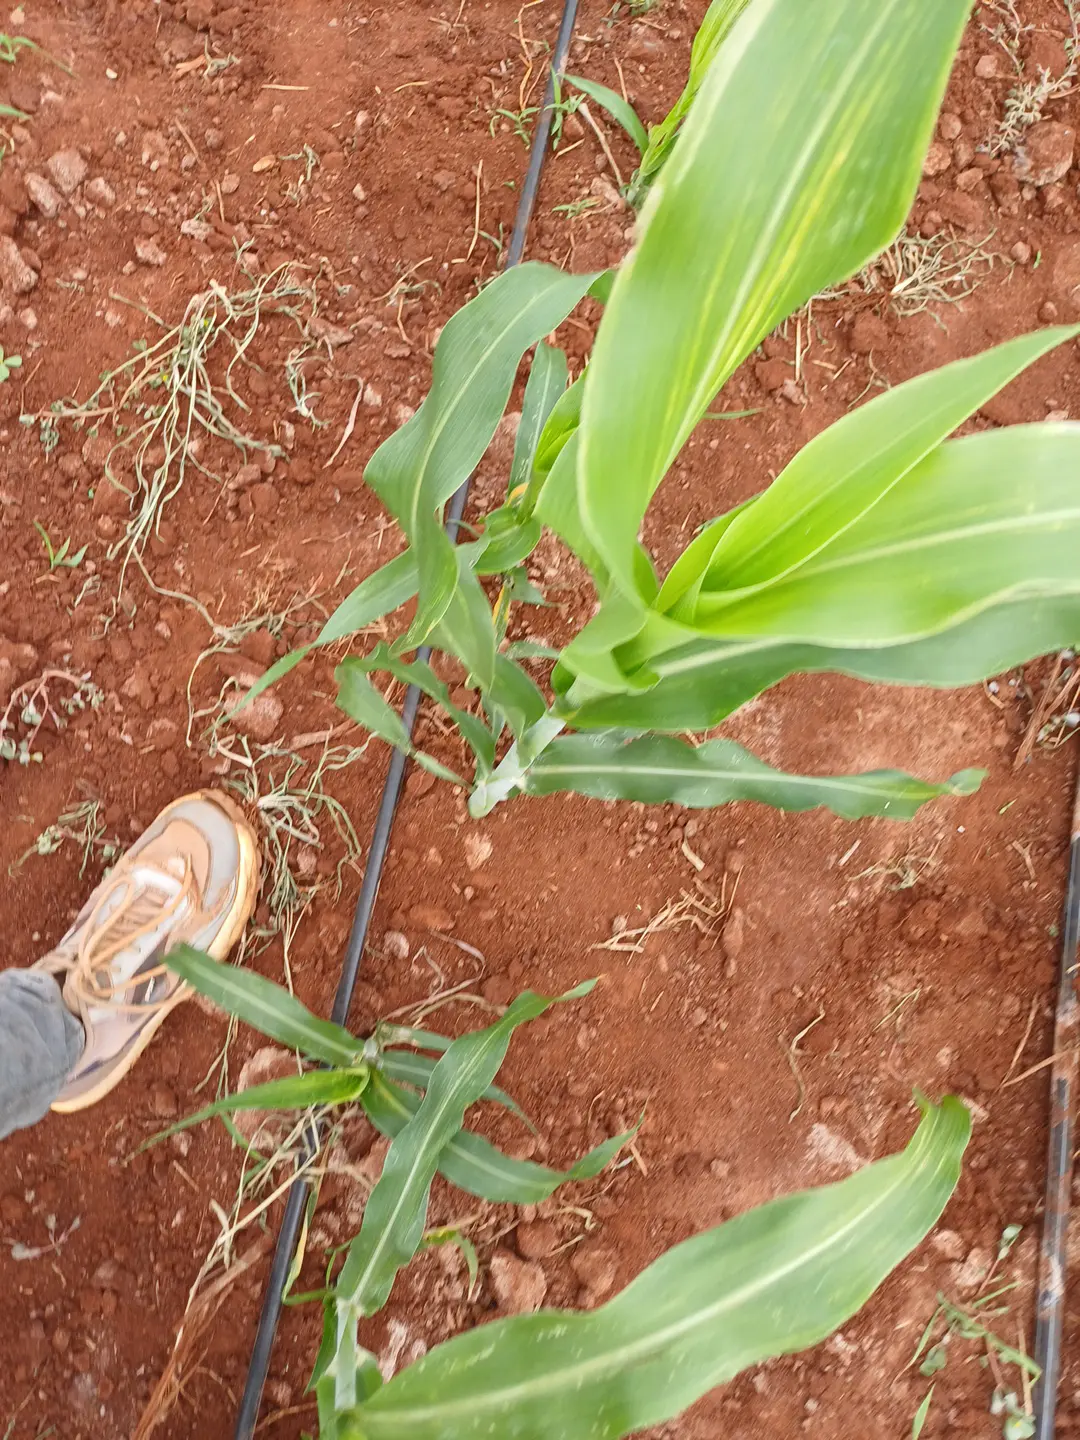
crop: sorghum
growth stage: heading tuber
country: Kenya
